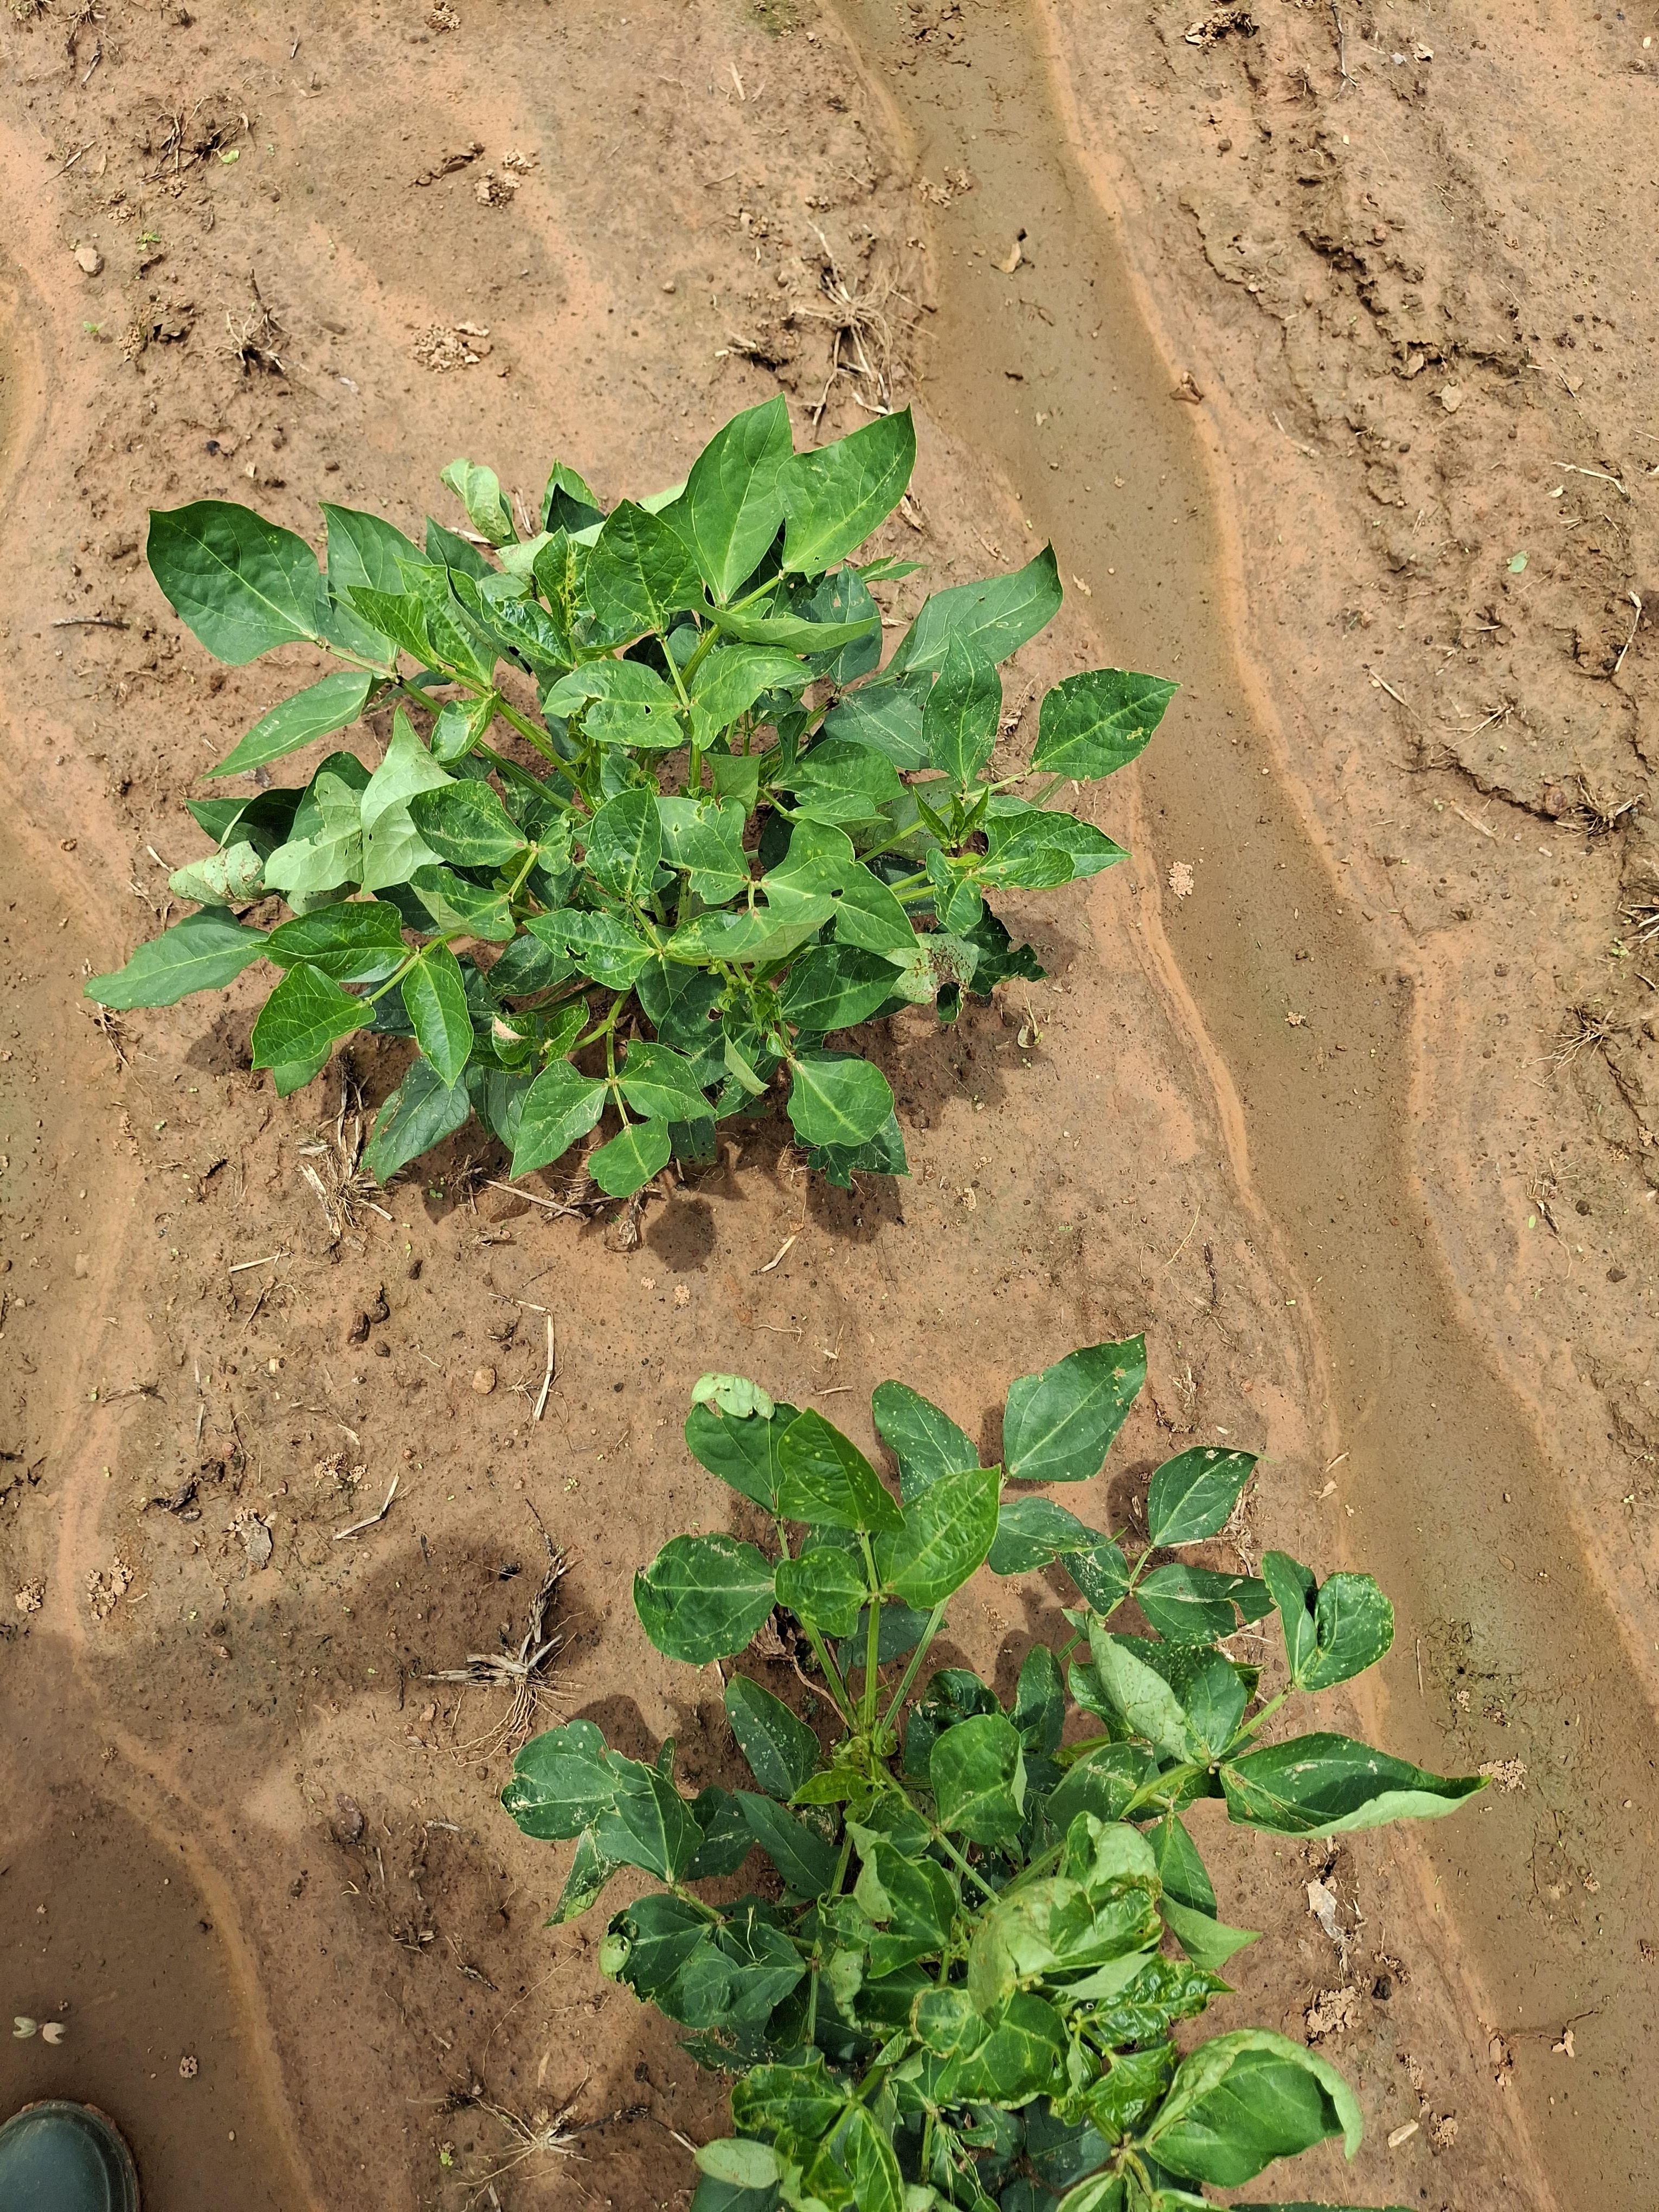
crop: cowpea
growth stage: vegetative
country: Nigeria
